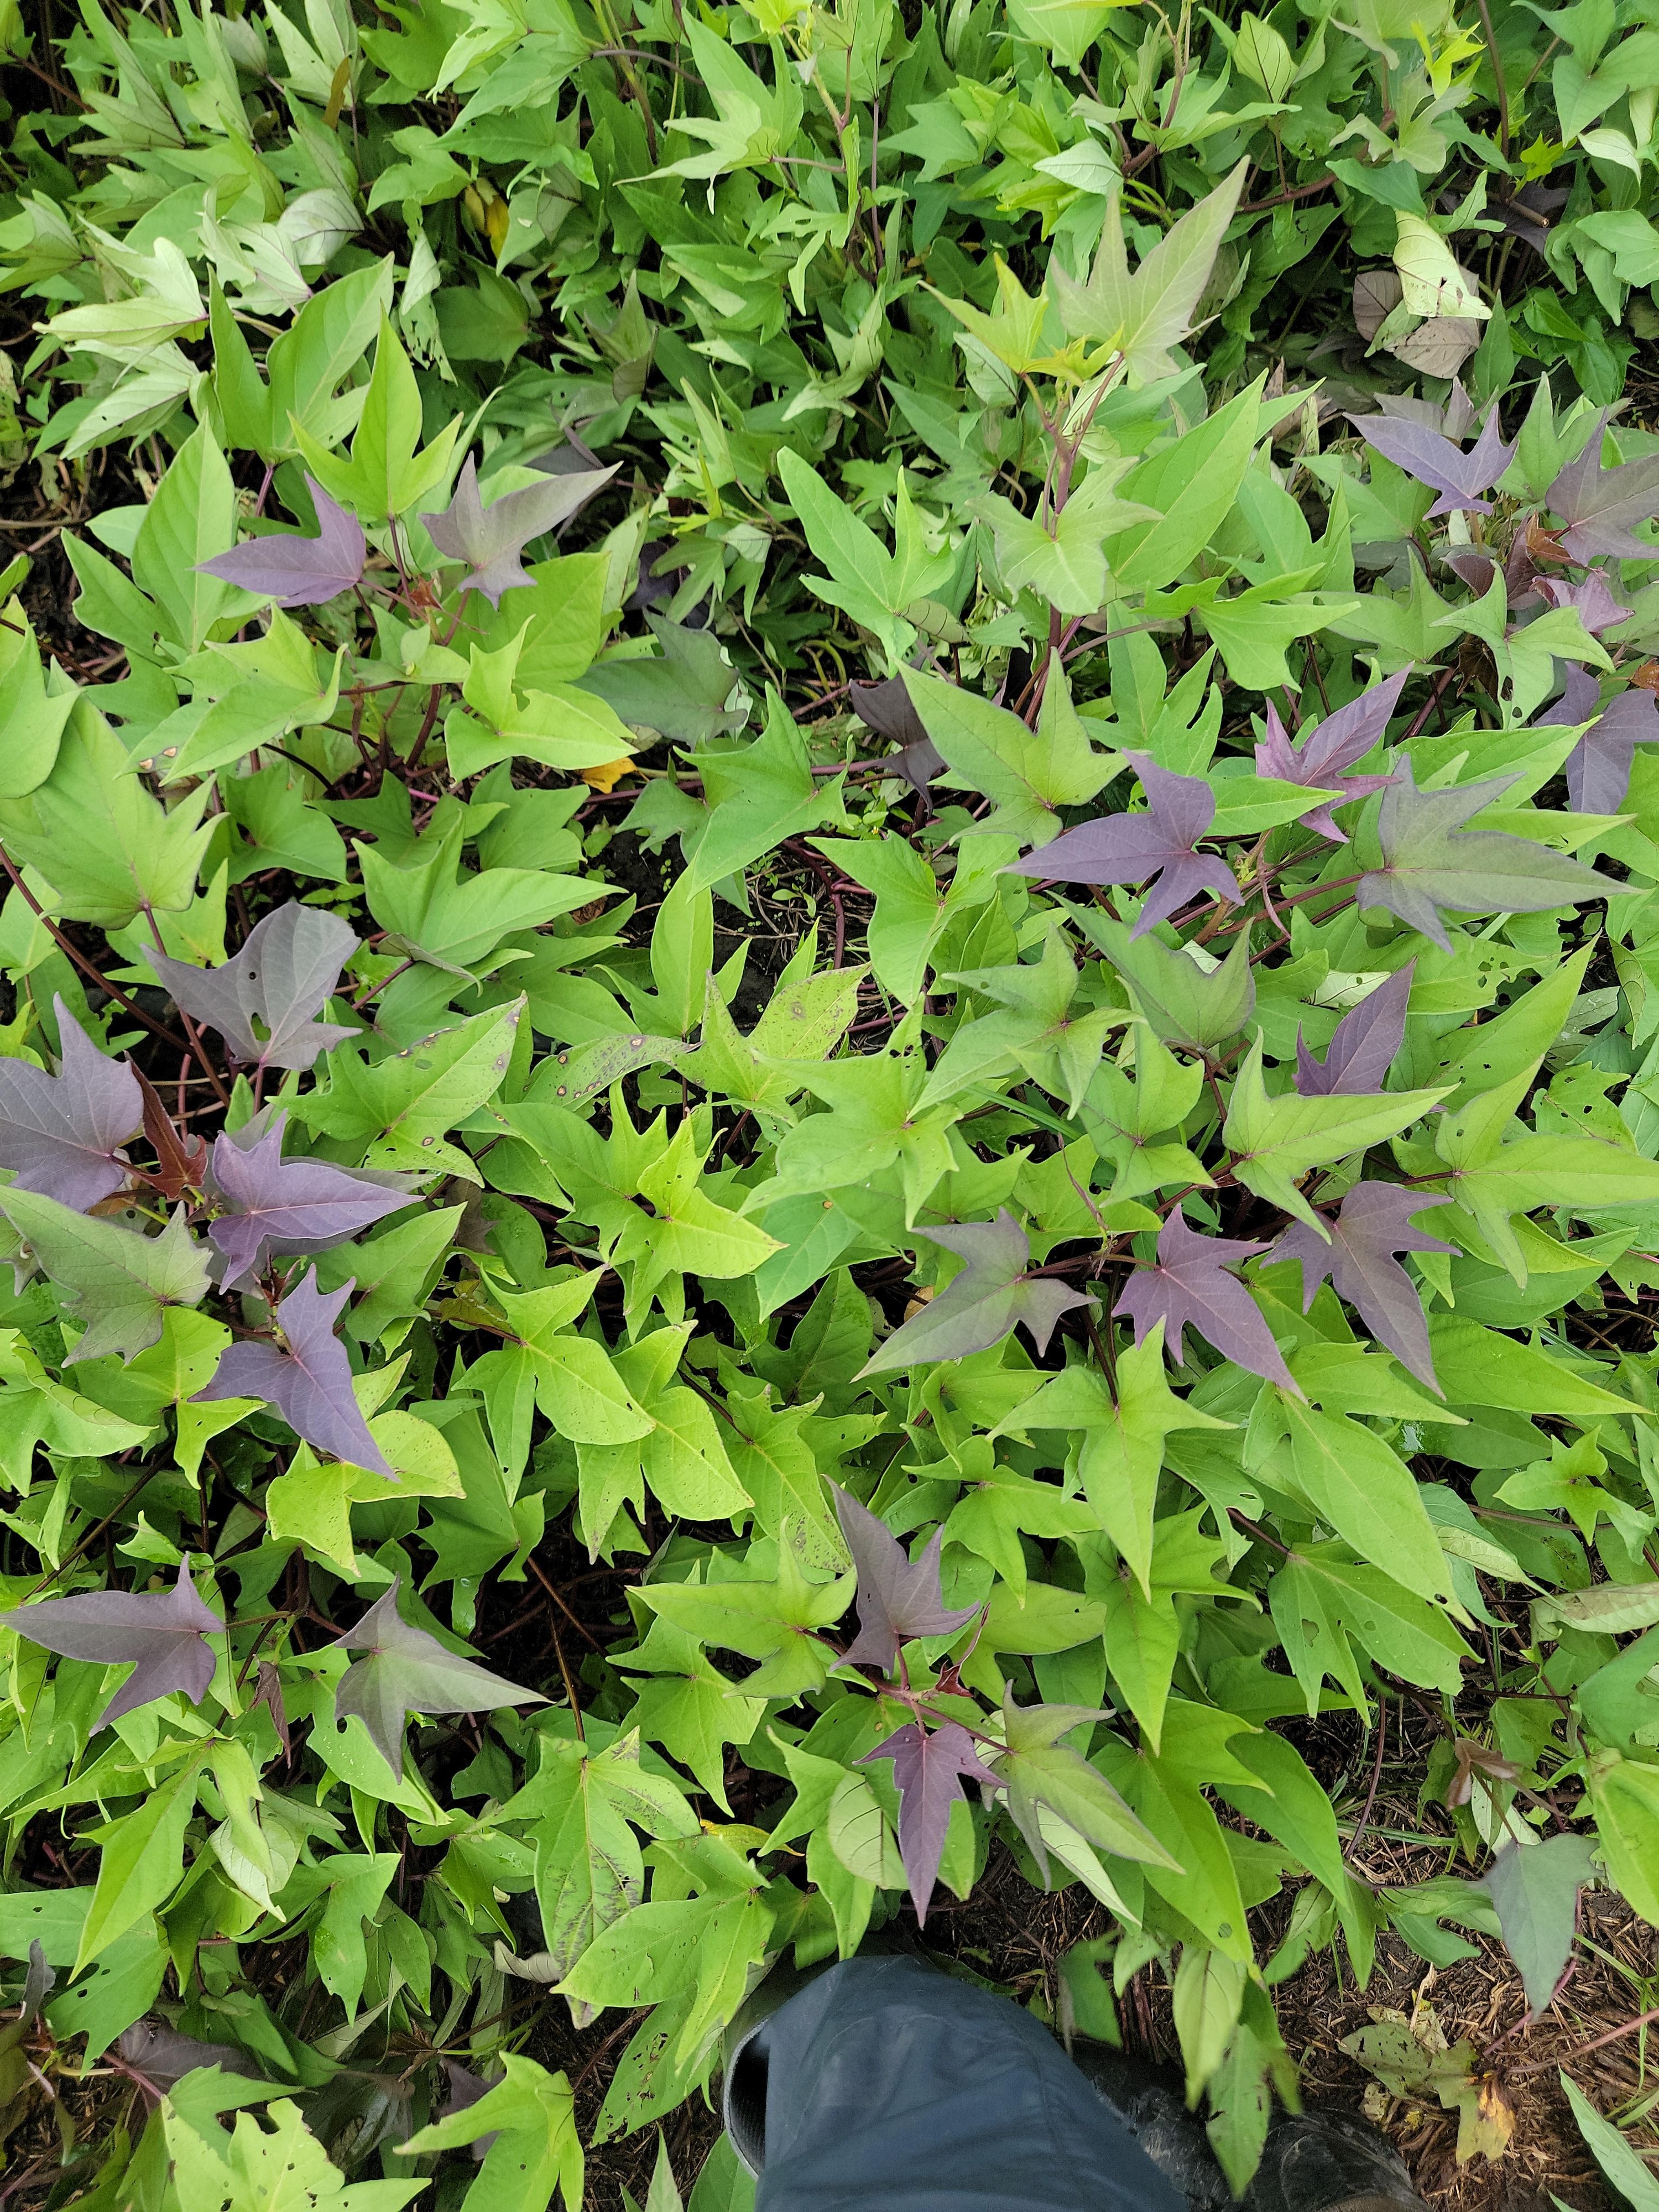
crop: sweet potato
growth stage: vegetative
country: Tanzania
